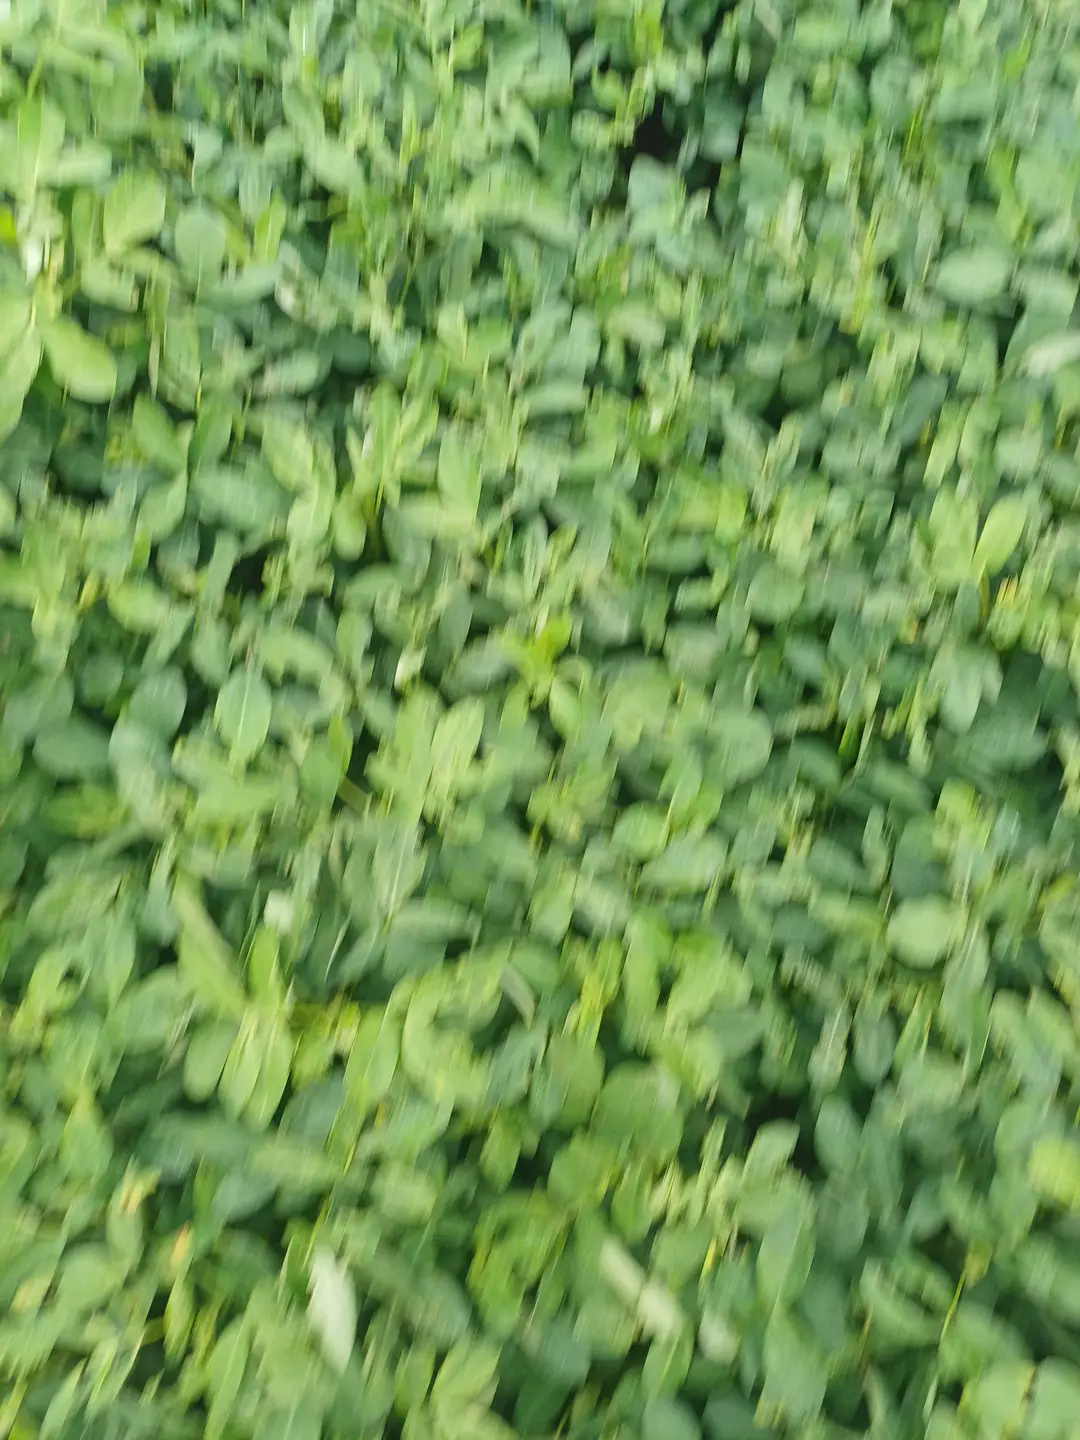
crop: groundnut
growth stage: pegging
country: Kenya
